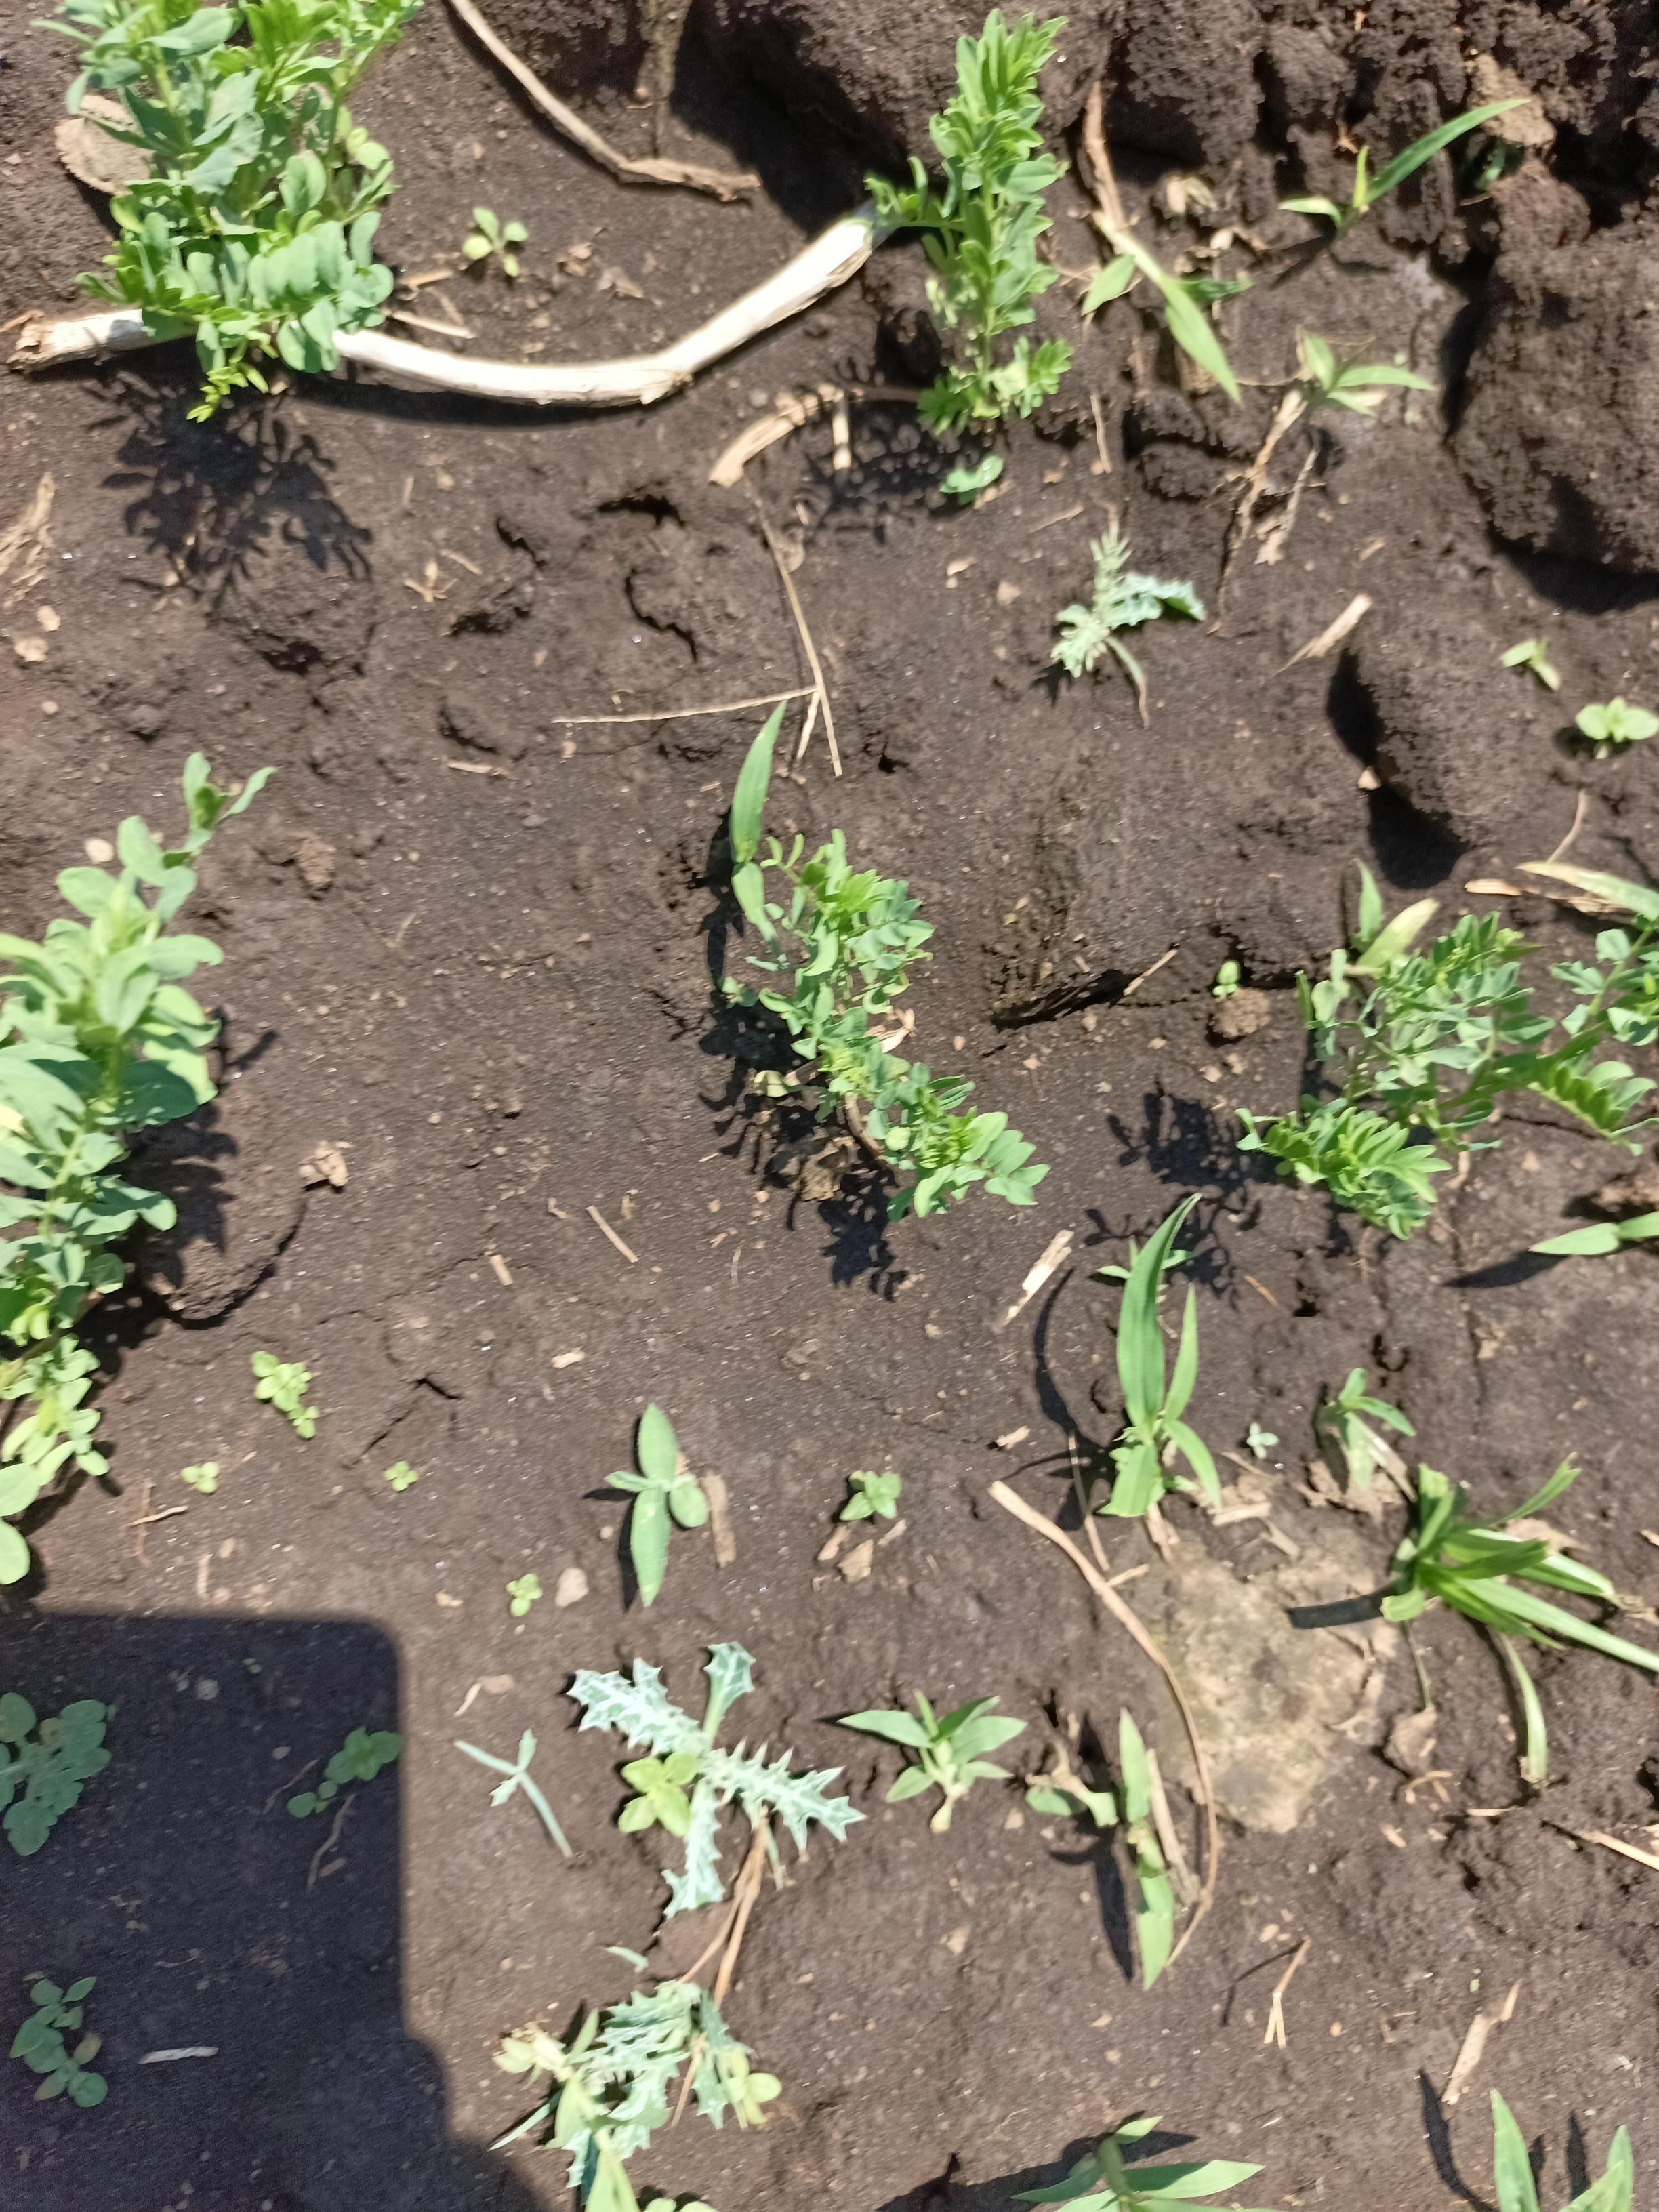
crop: lentil
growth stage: vegetative
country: Tanzania
